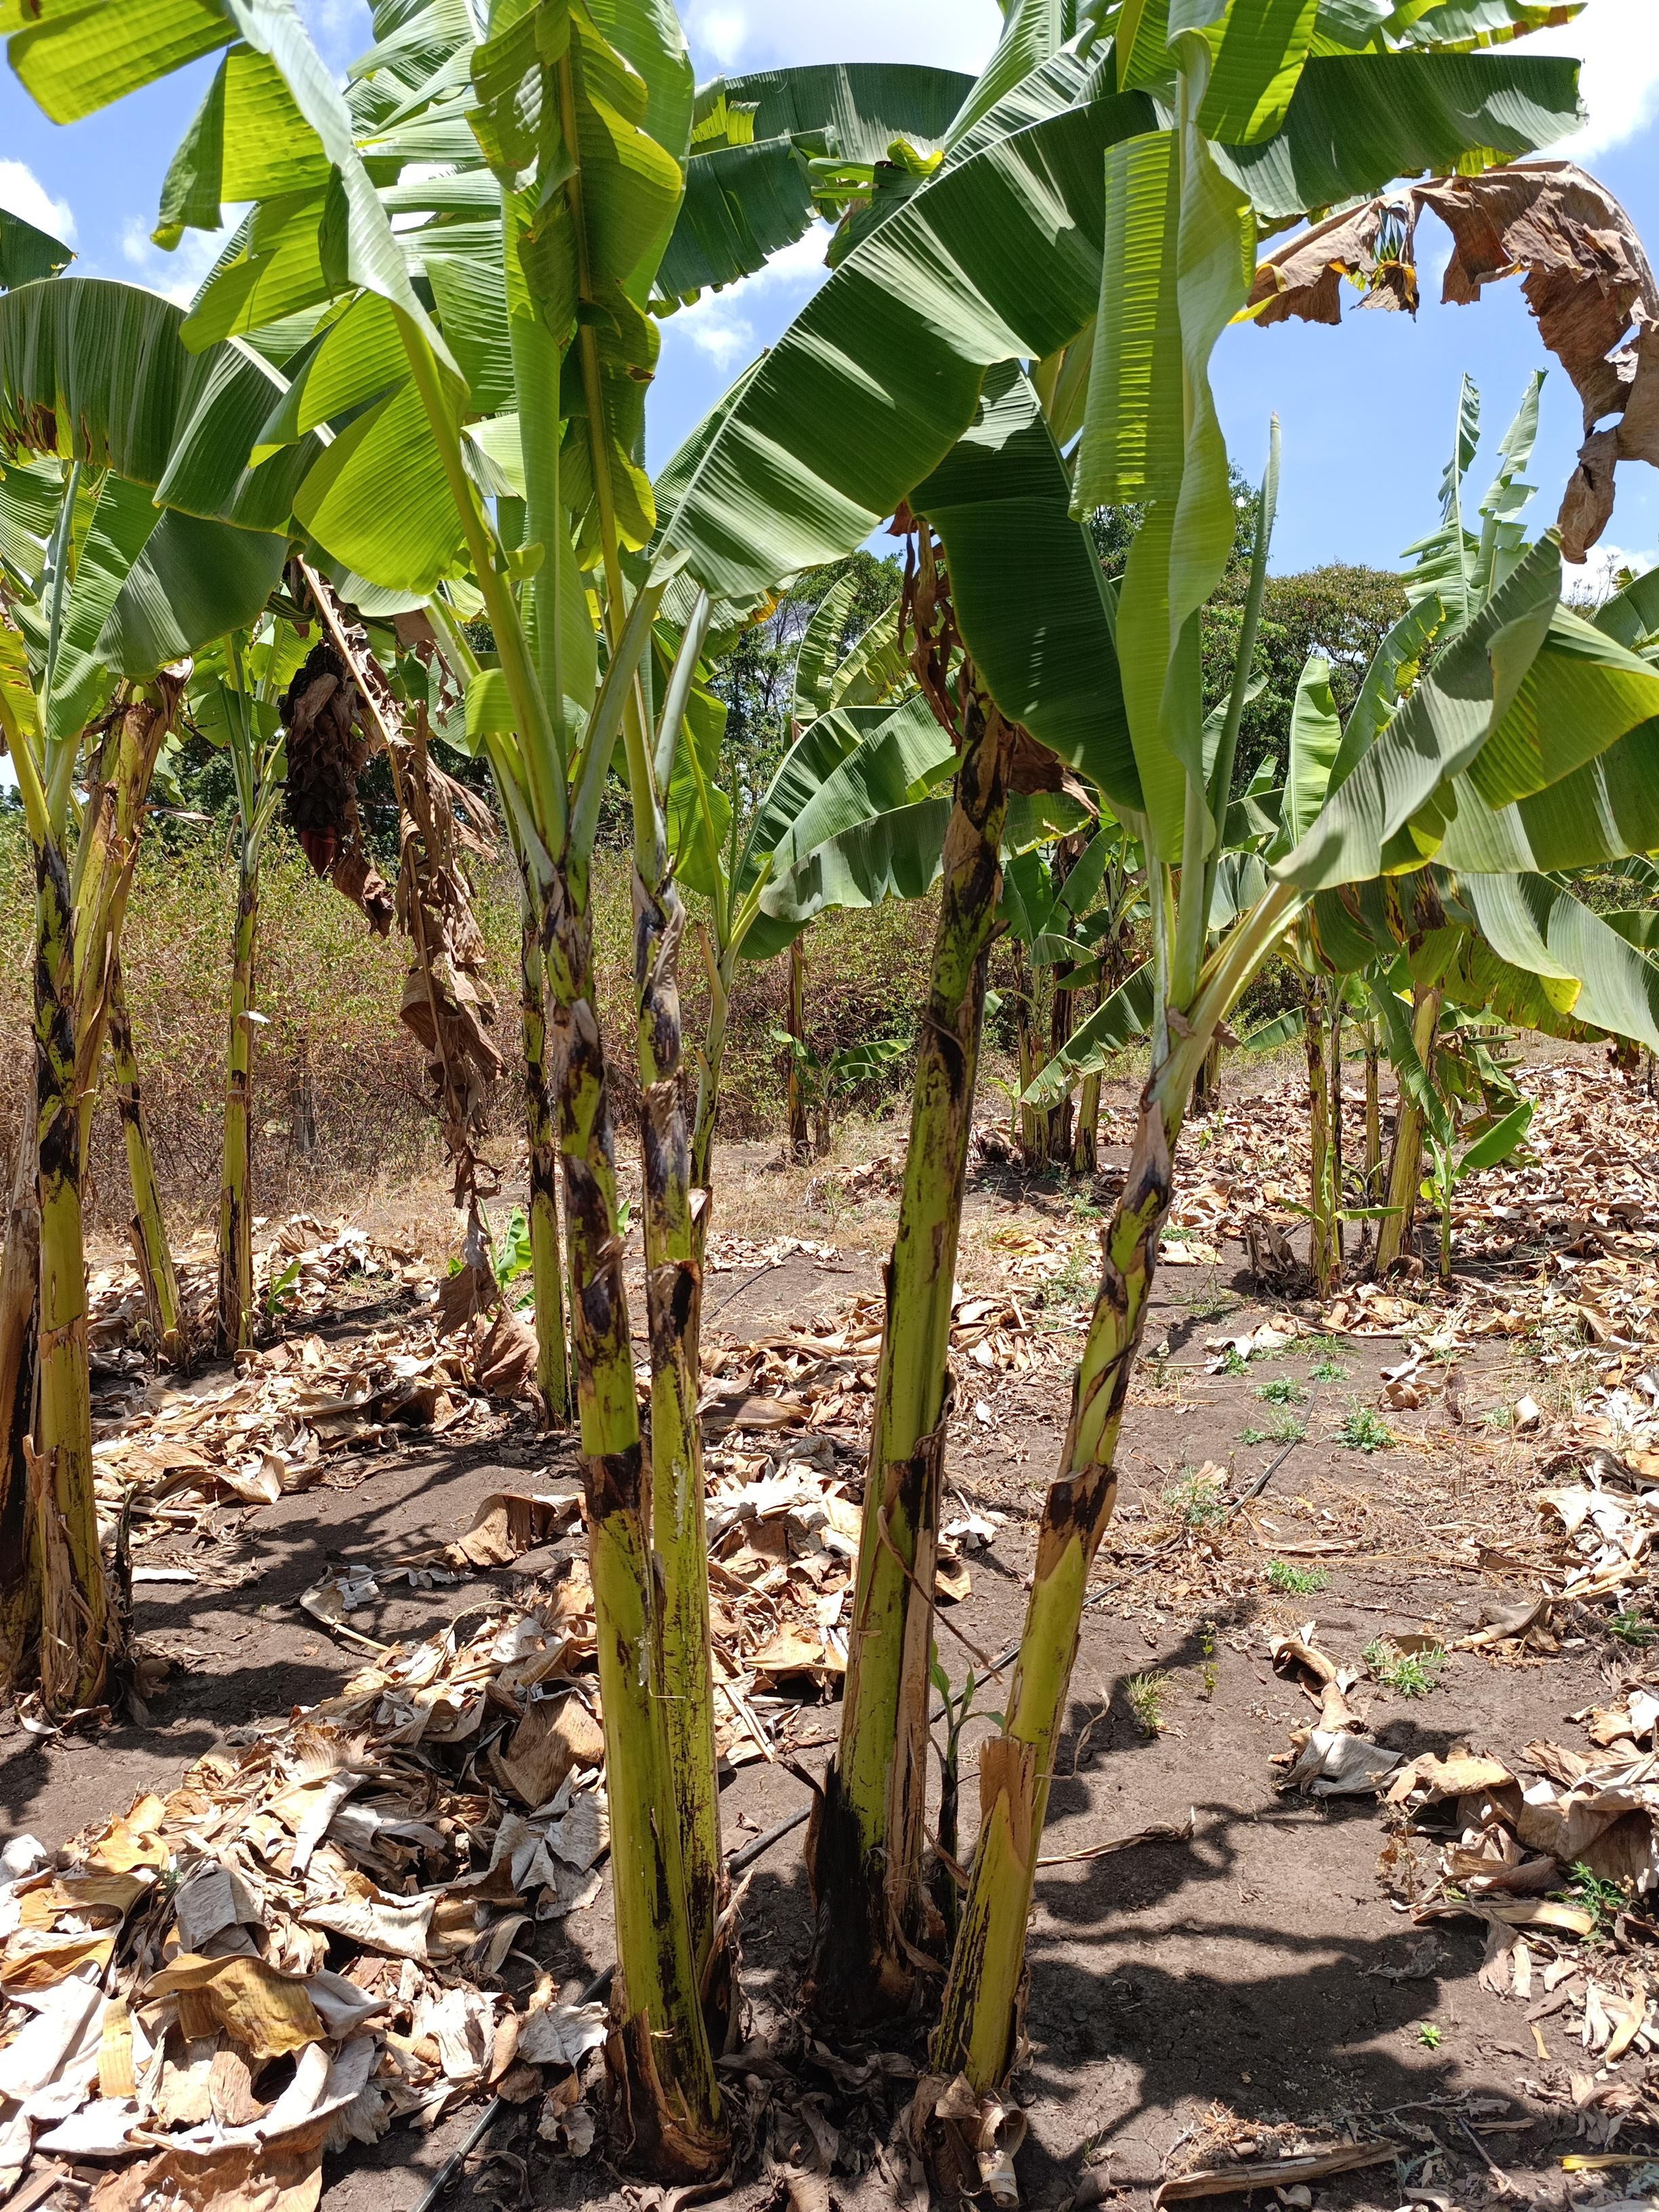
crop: banana
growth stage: vegetative
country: Tanzania
